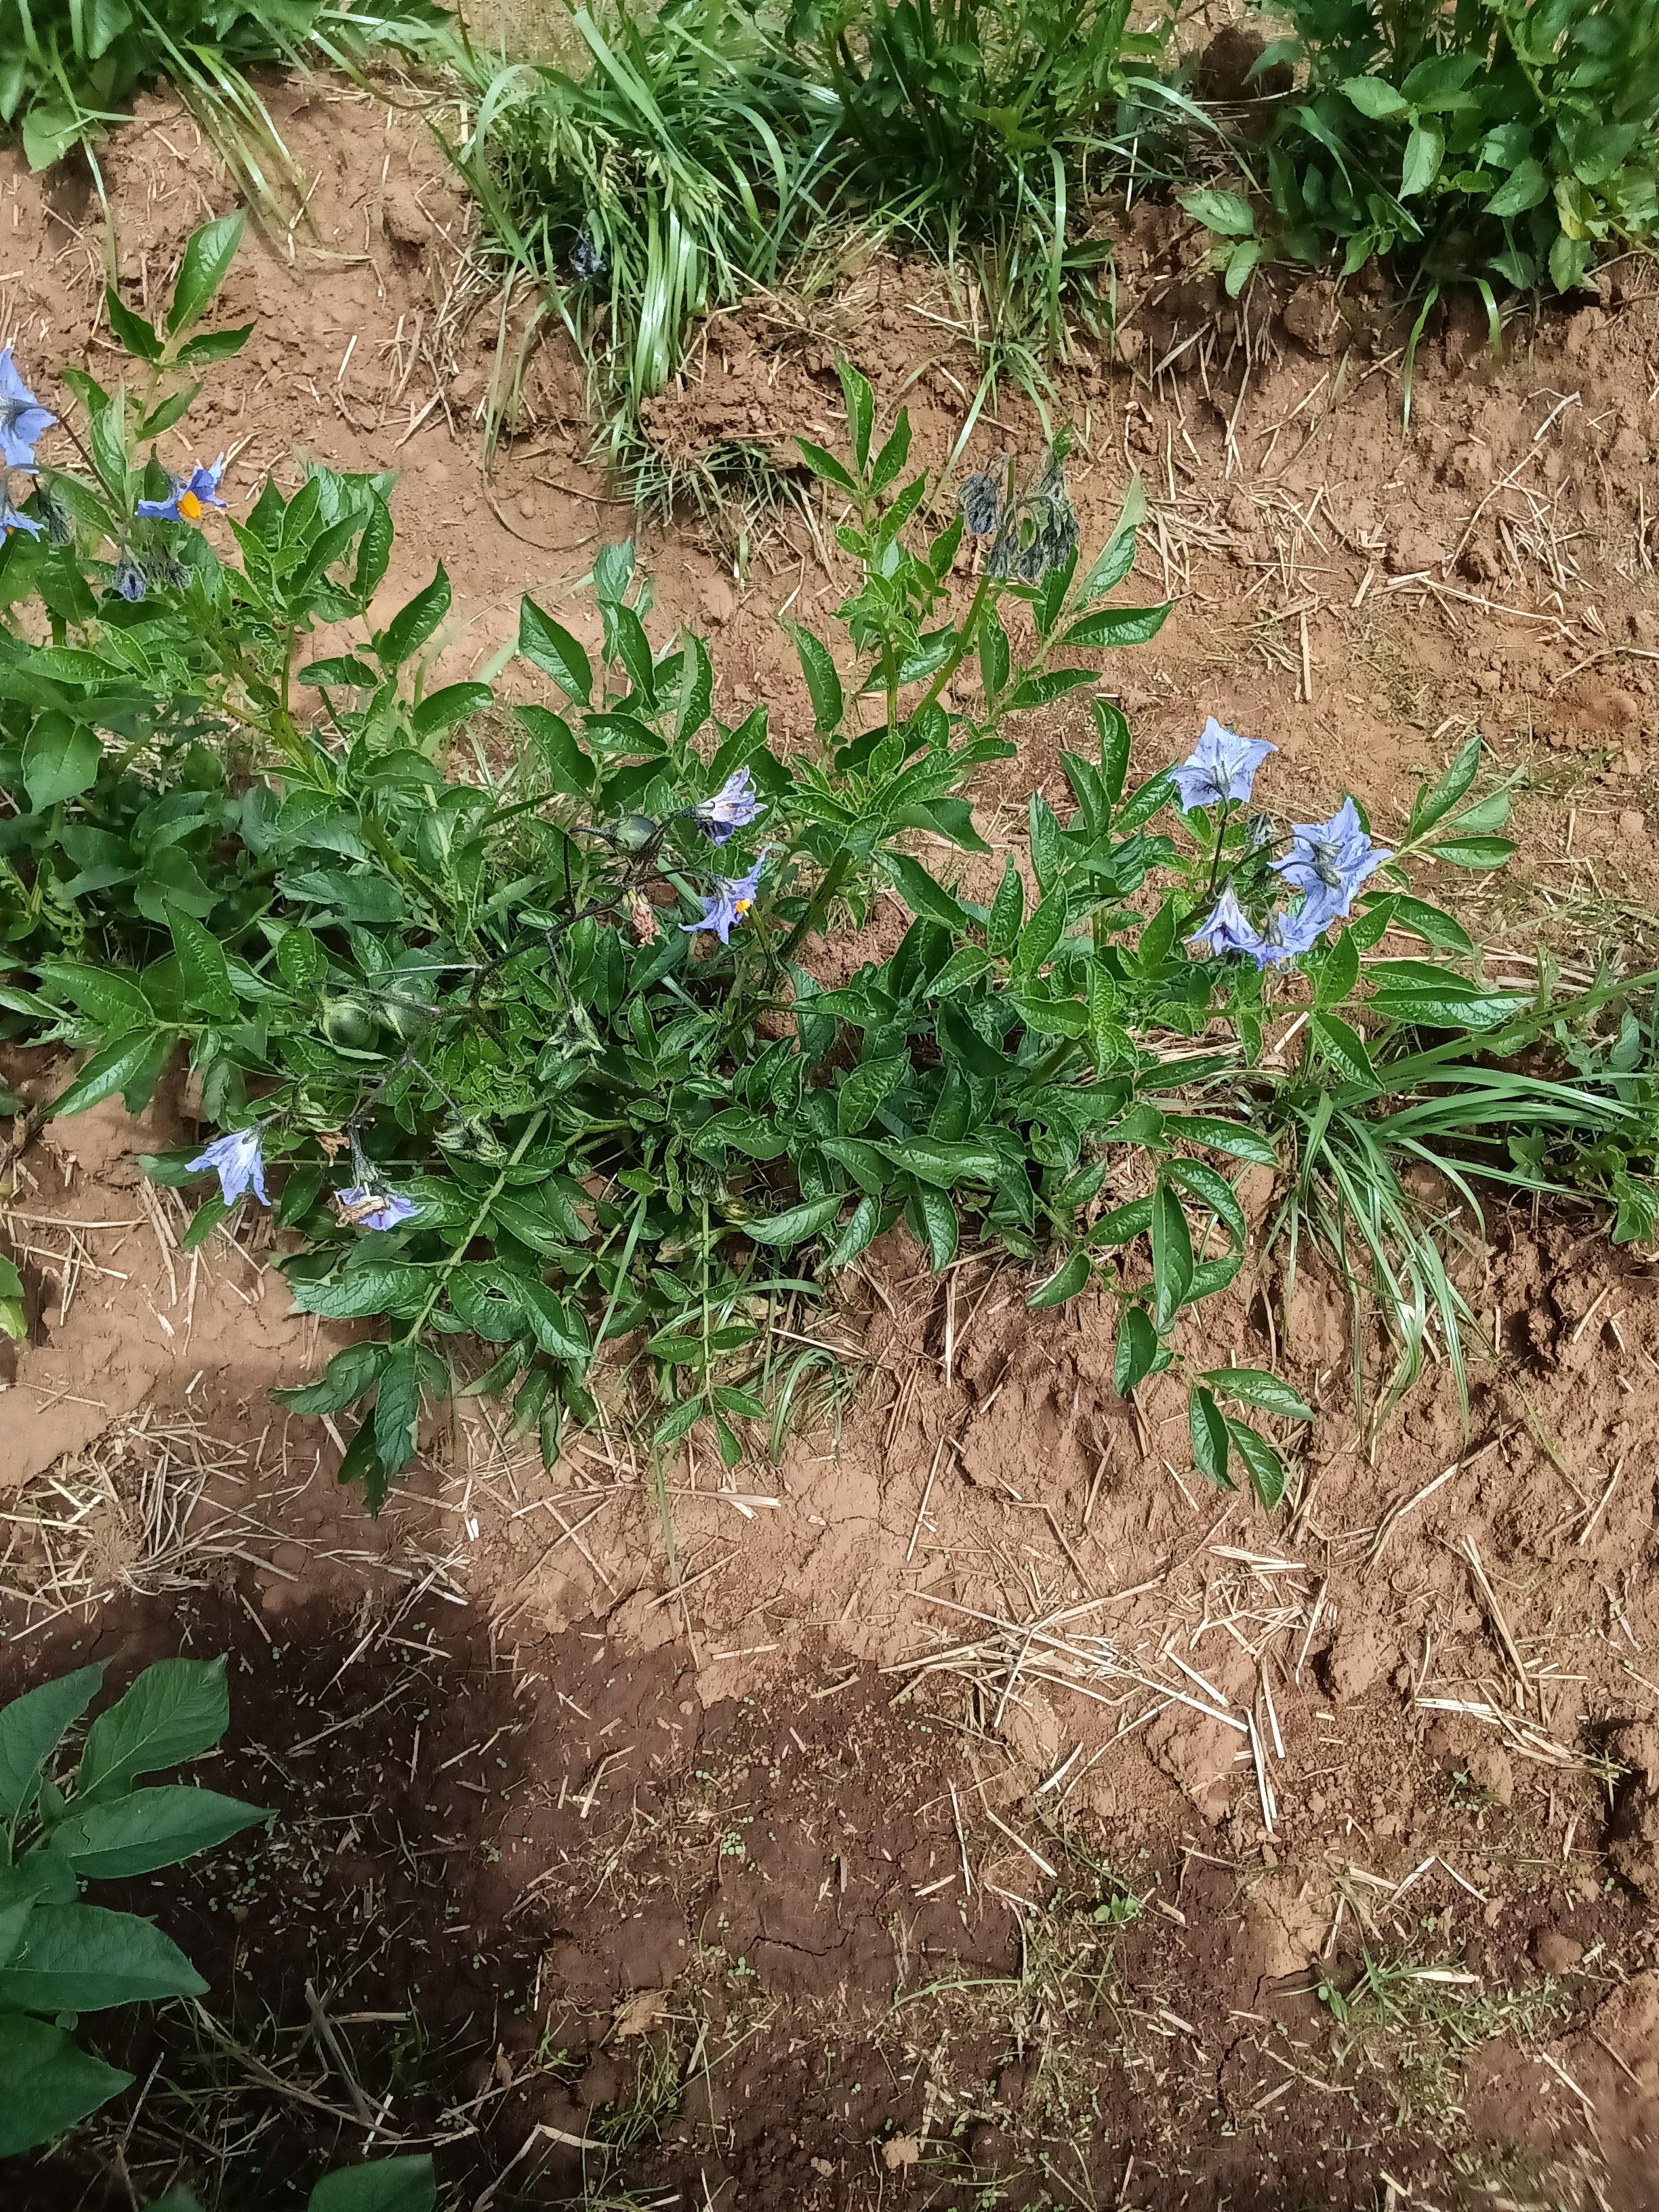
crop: potato
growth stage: flowering
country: Kenya
